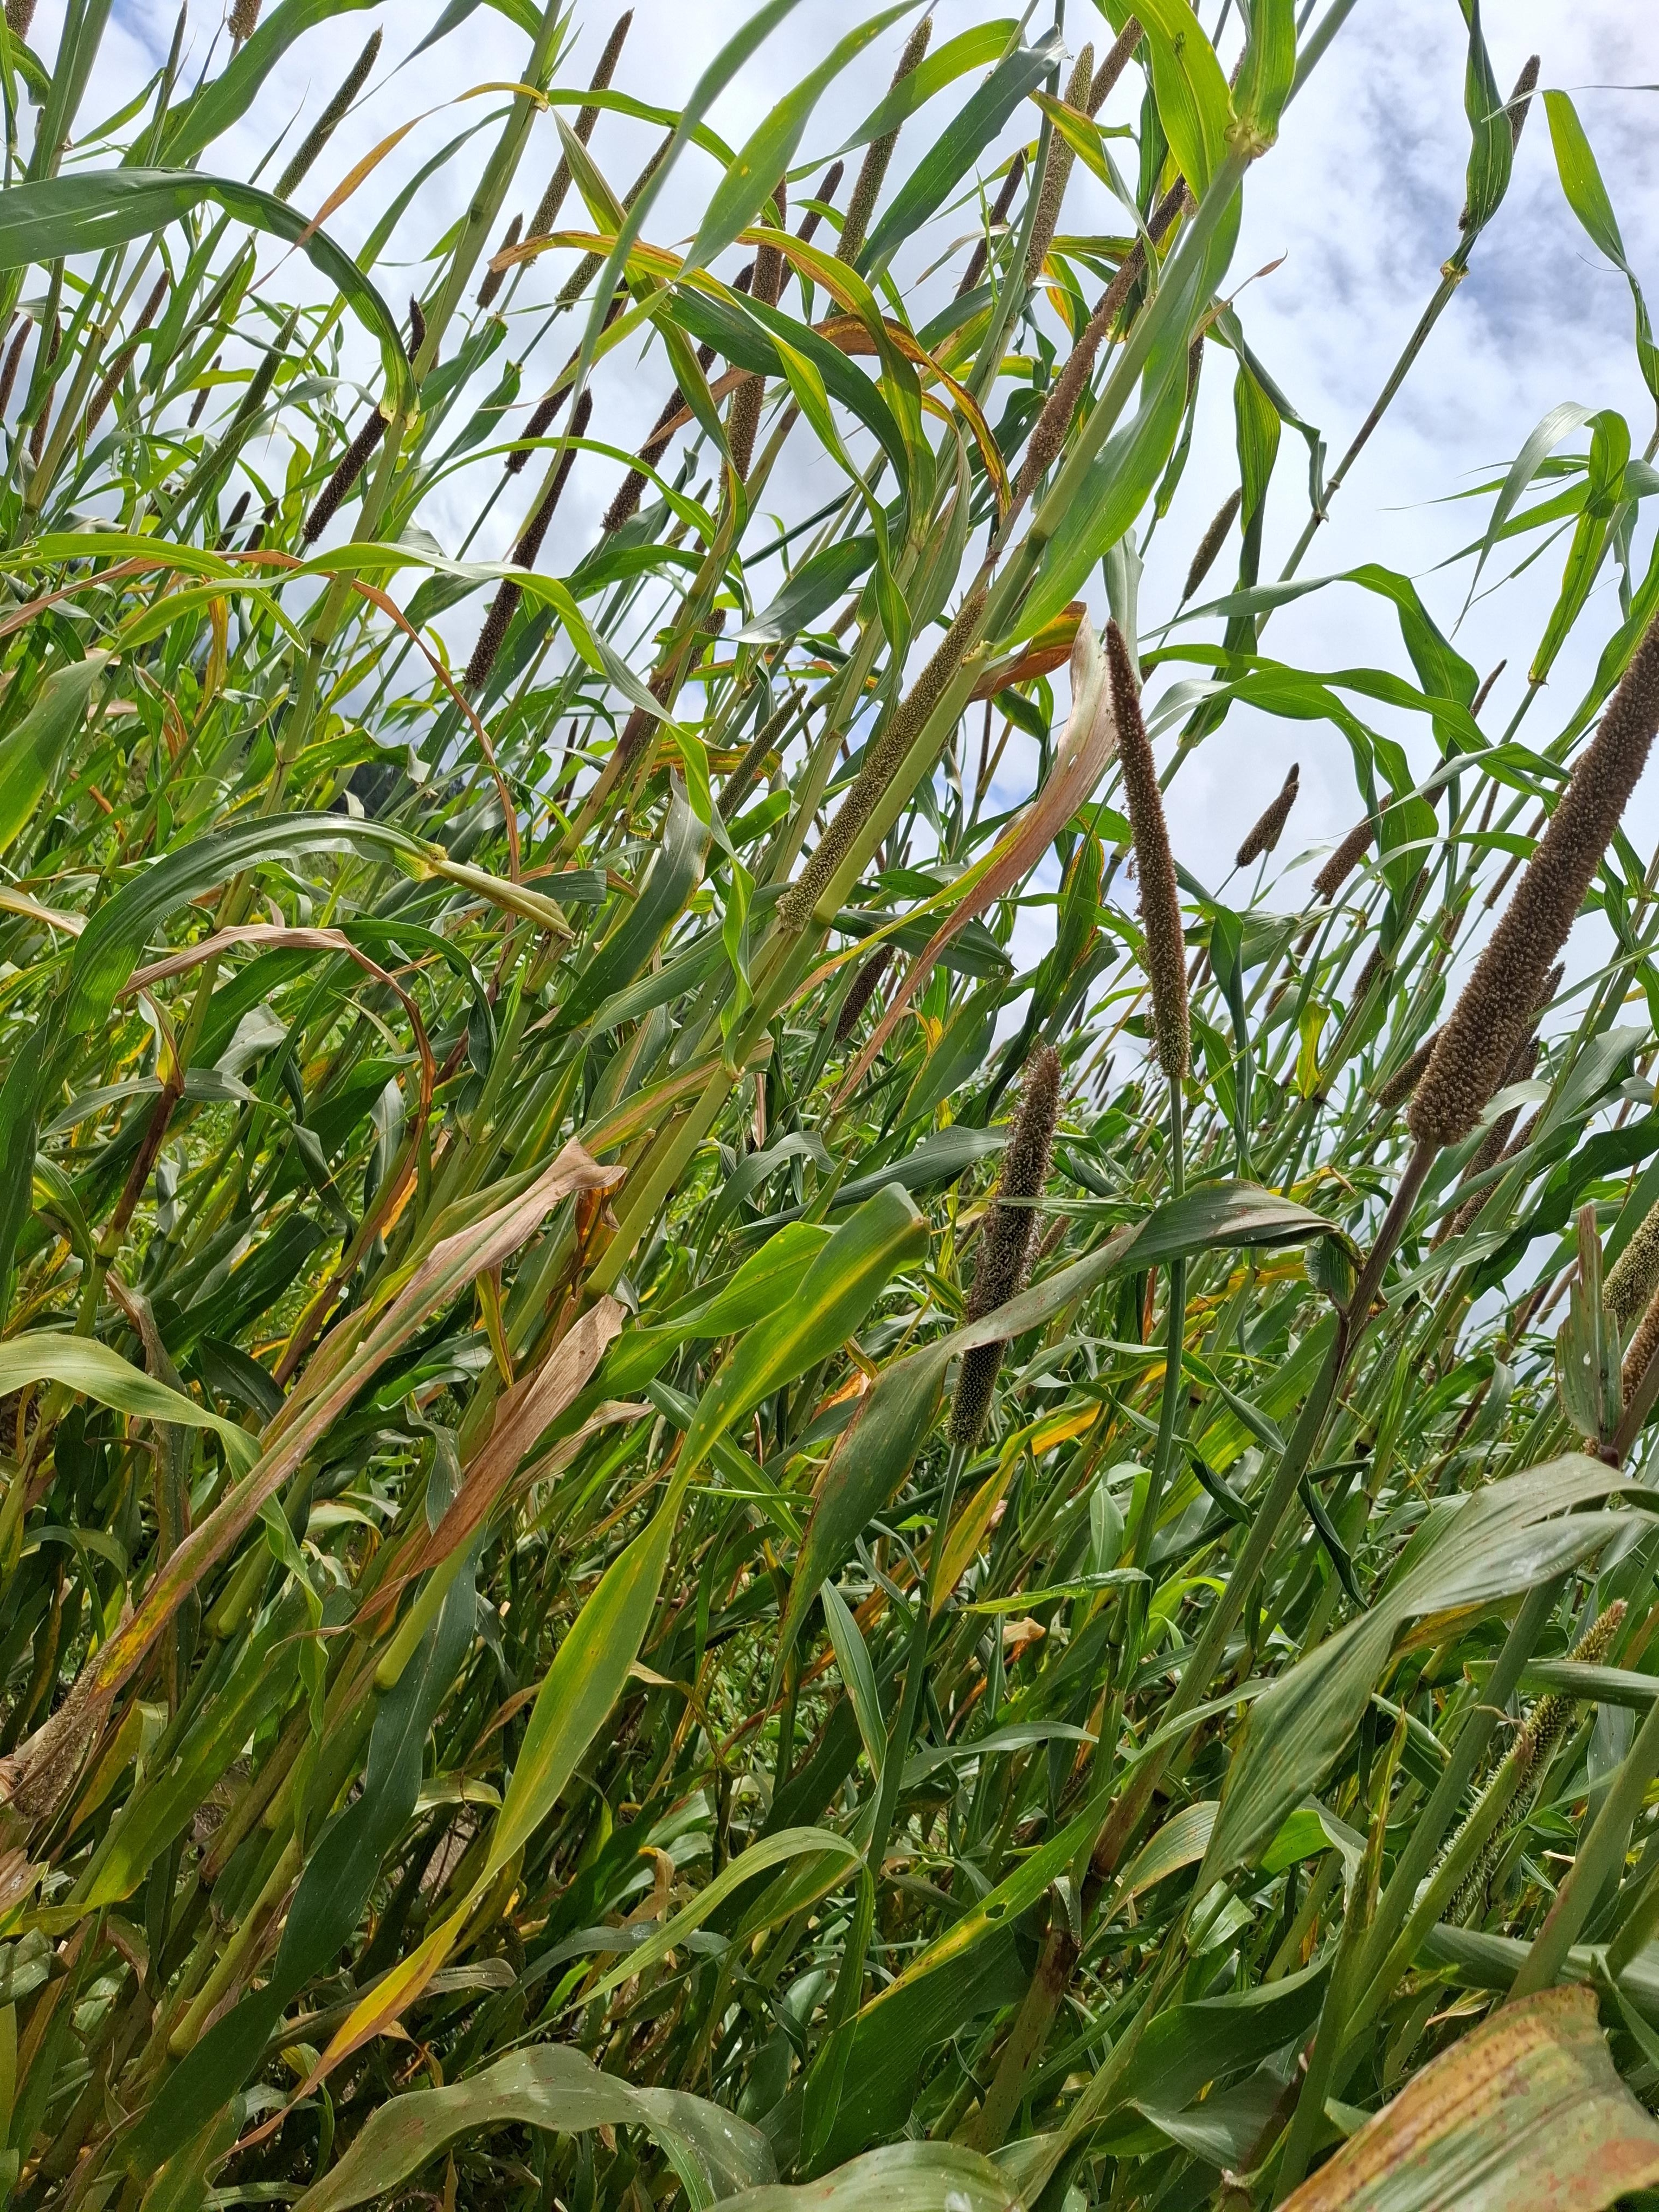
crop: sorghum
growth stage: harvest maturity
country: Tanzania
